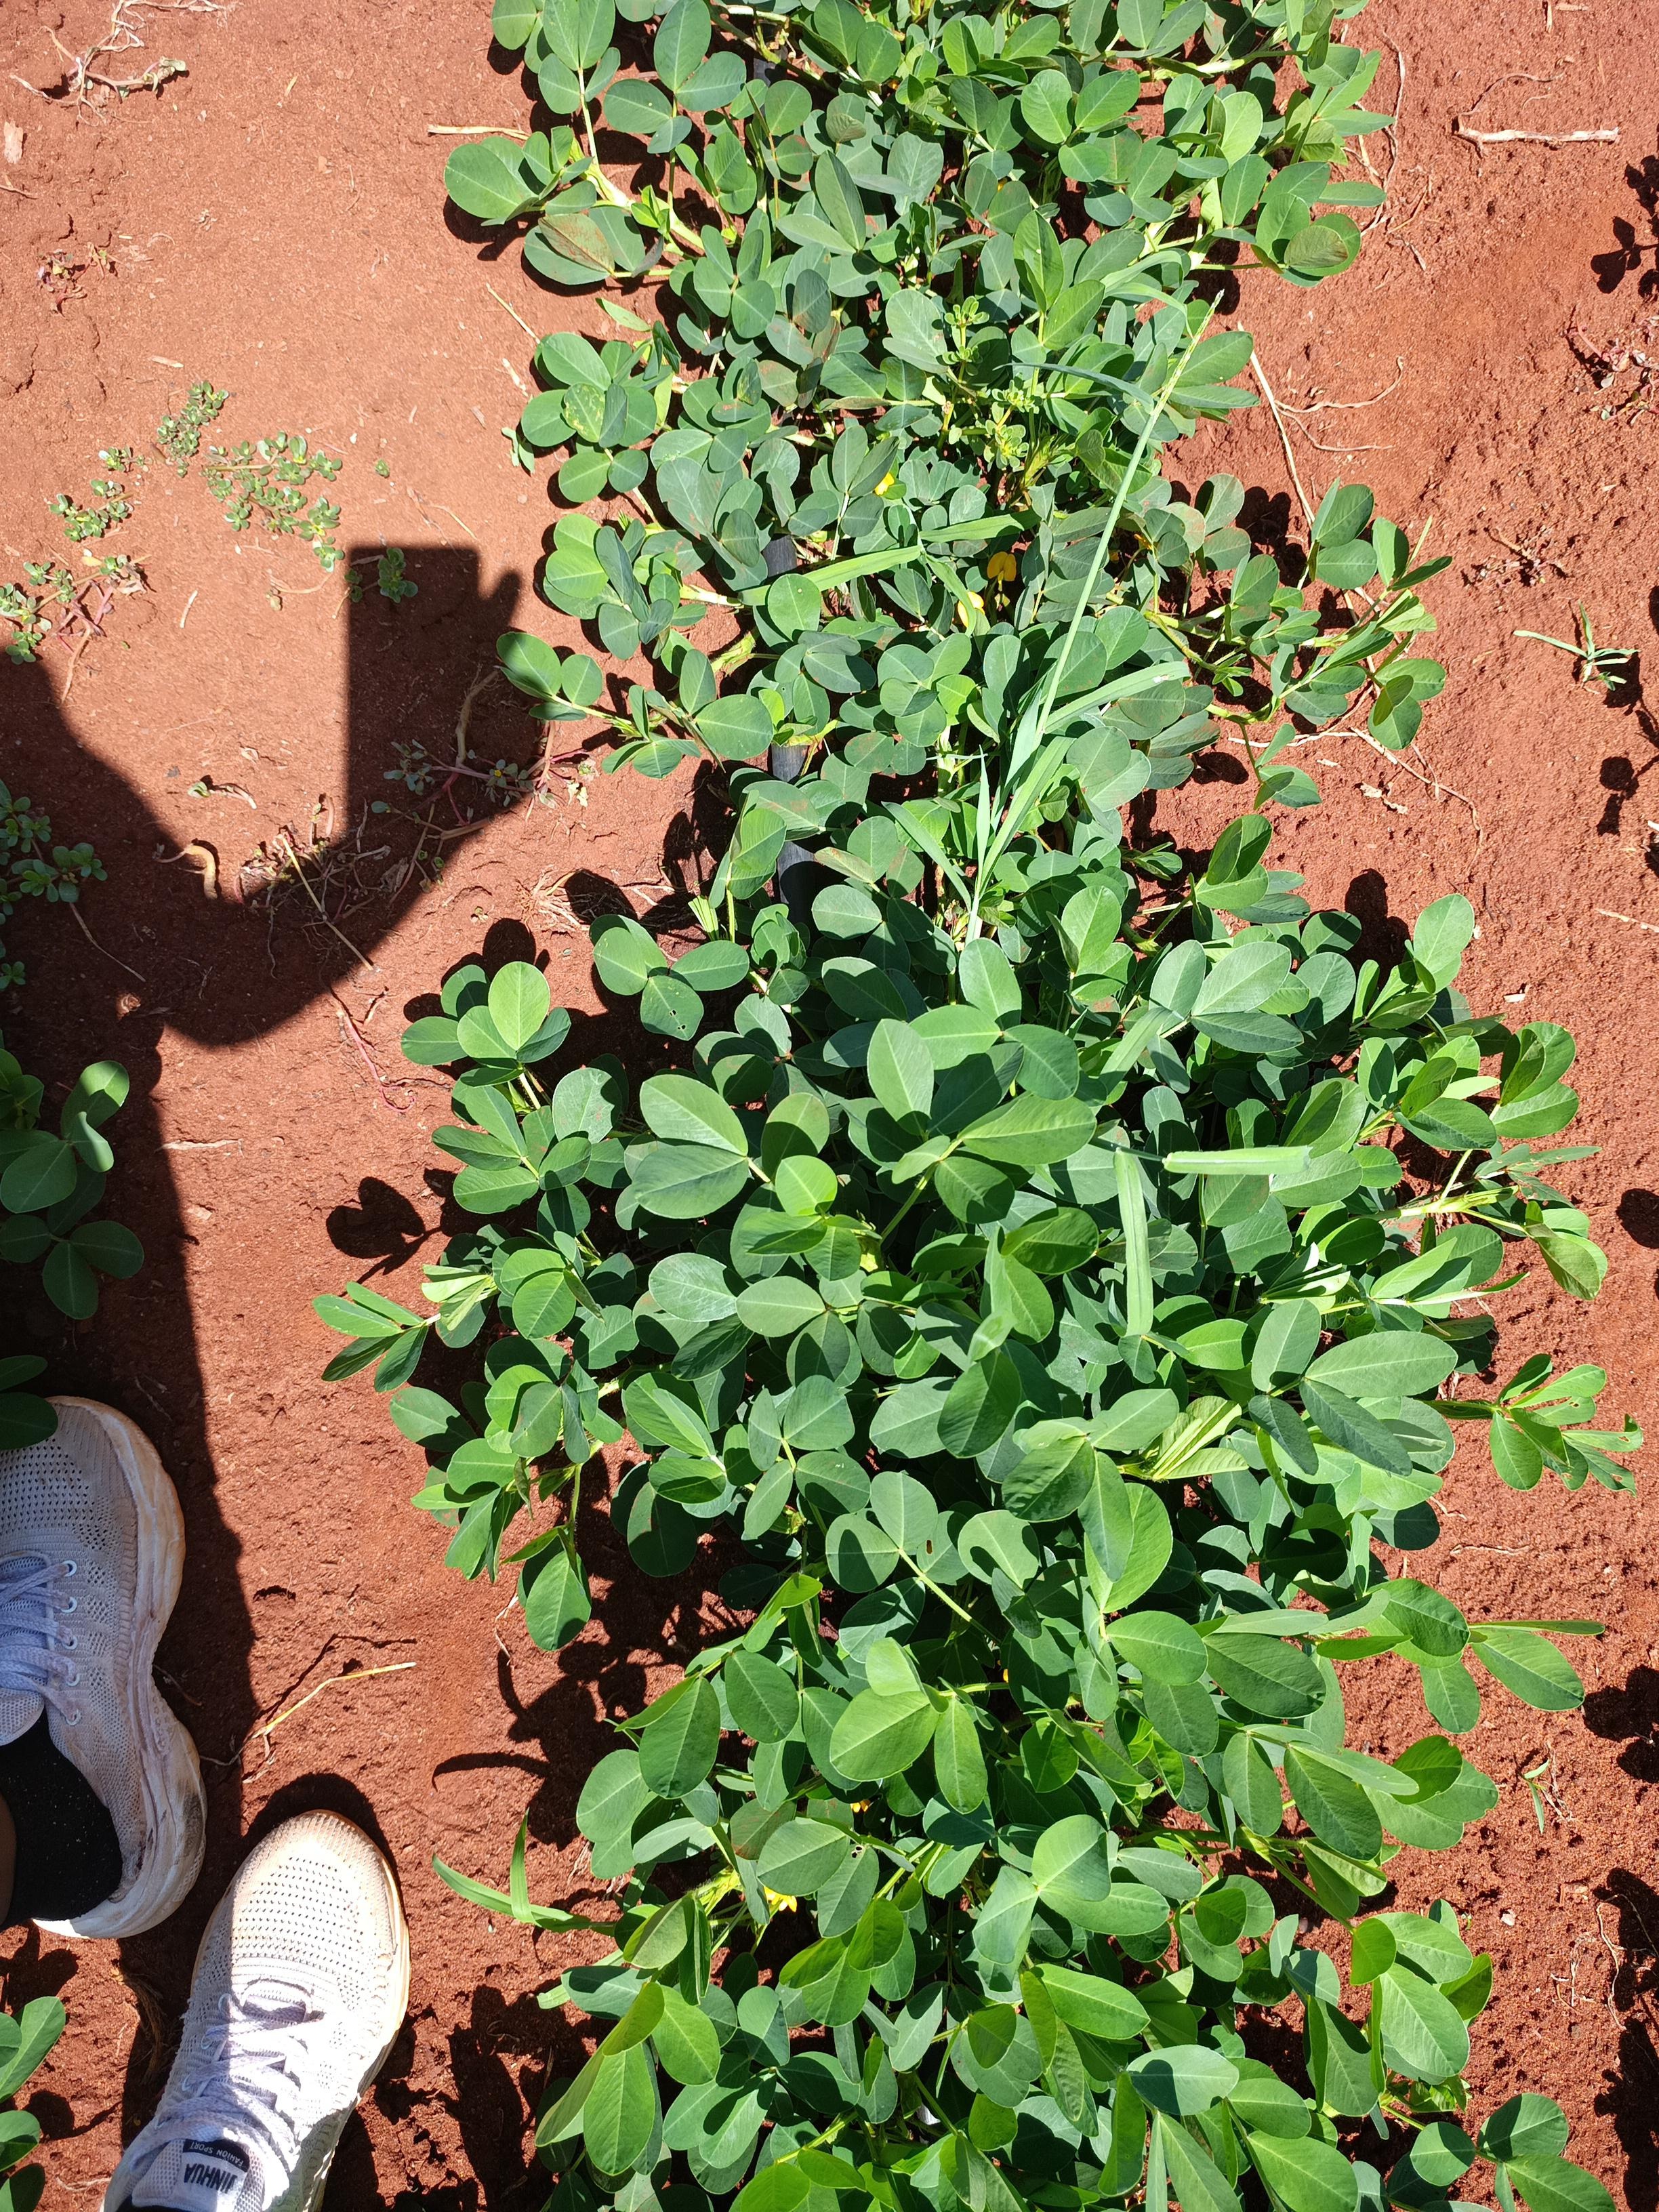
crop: groundnut
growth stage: flowering
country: Kenya
